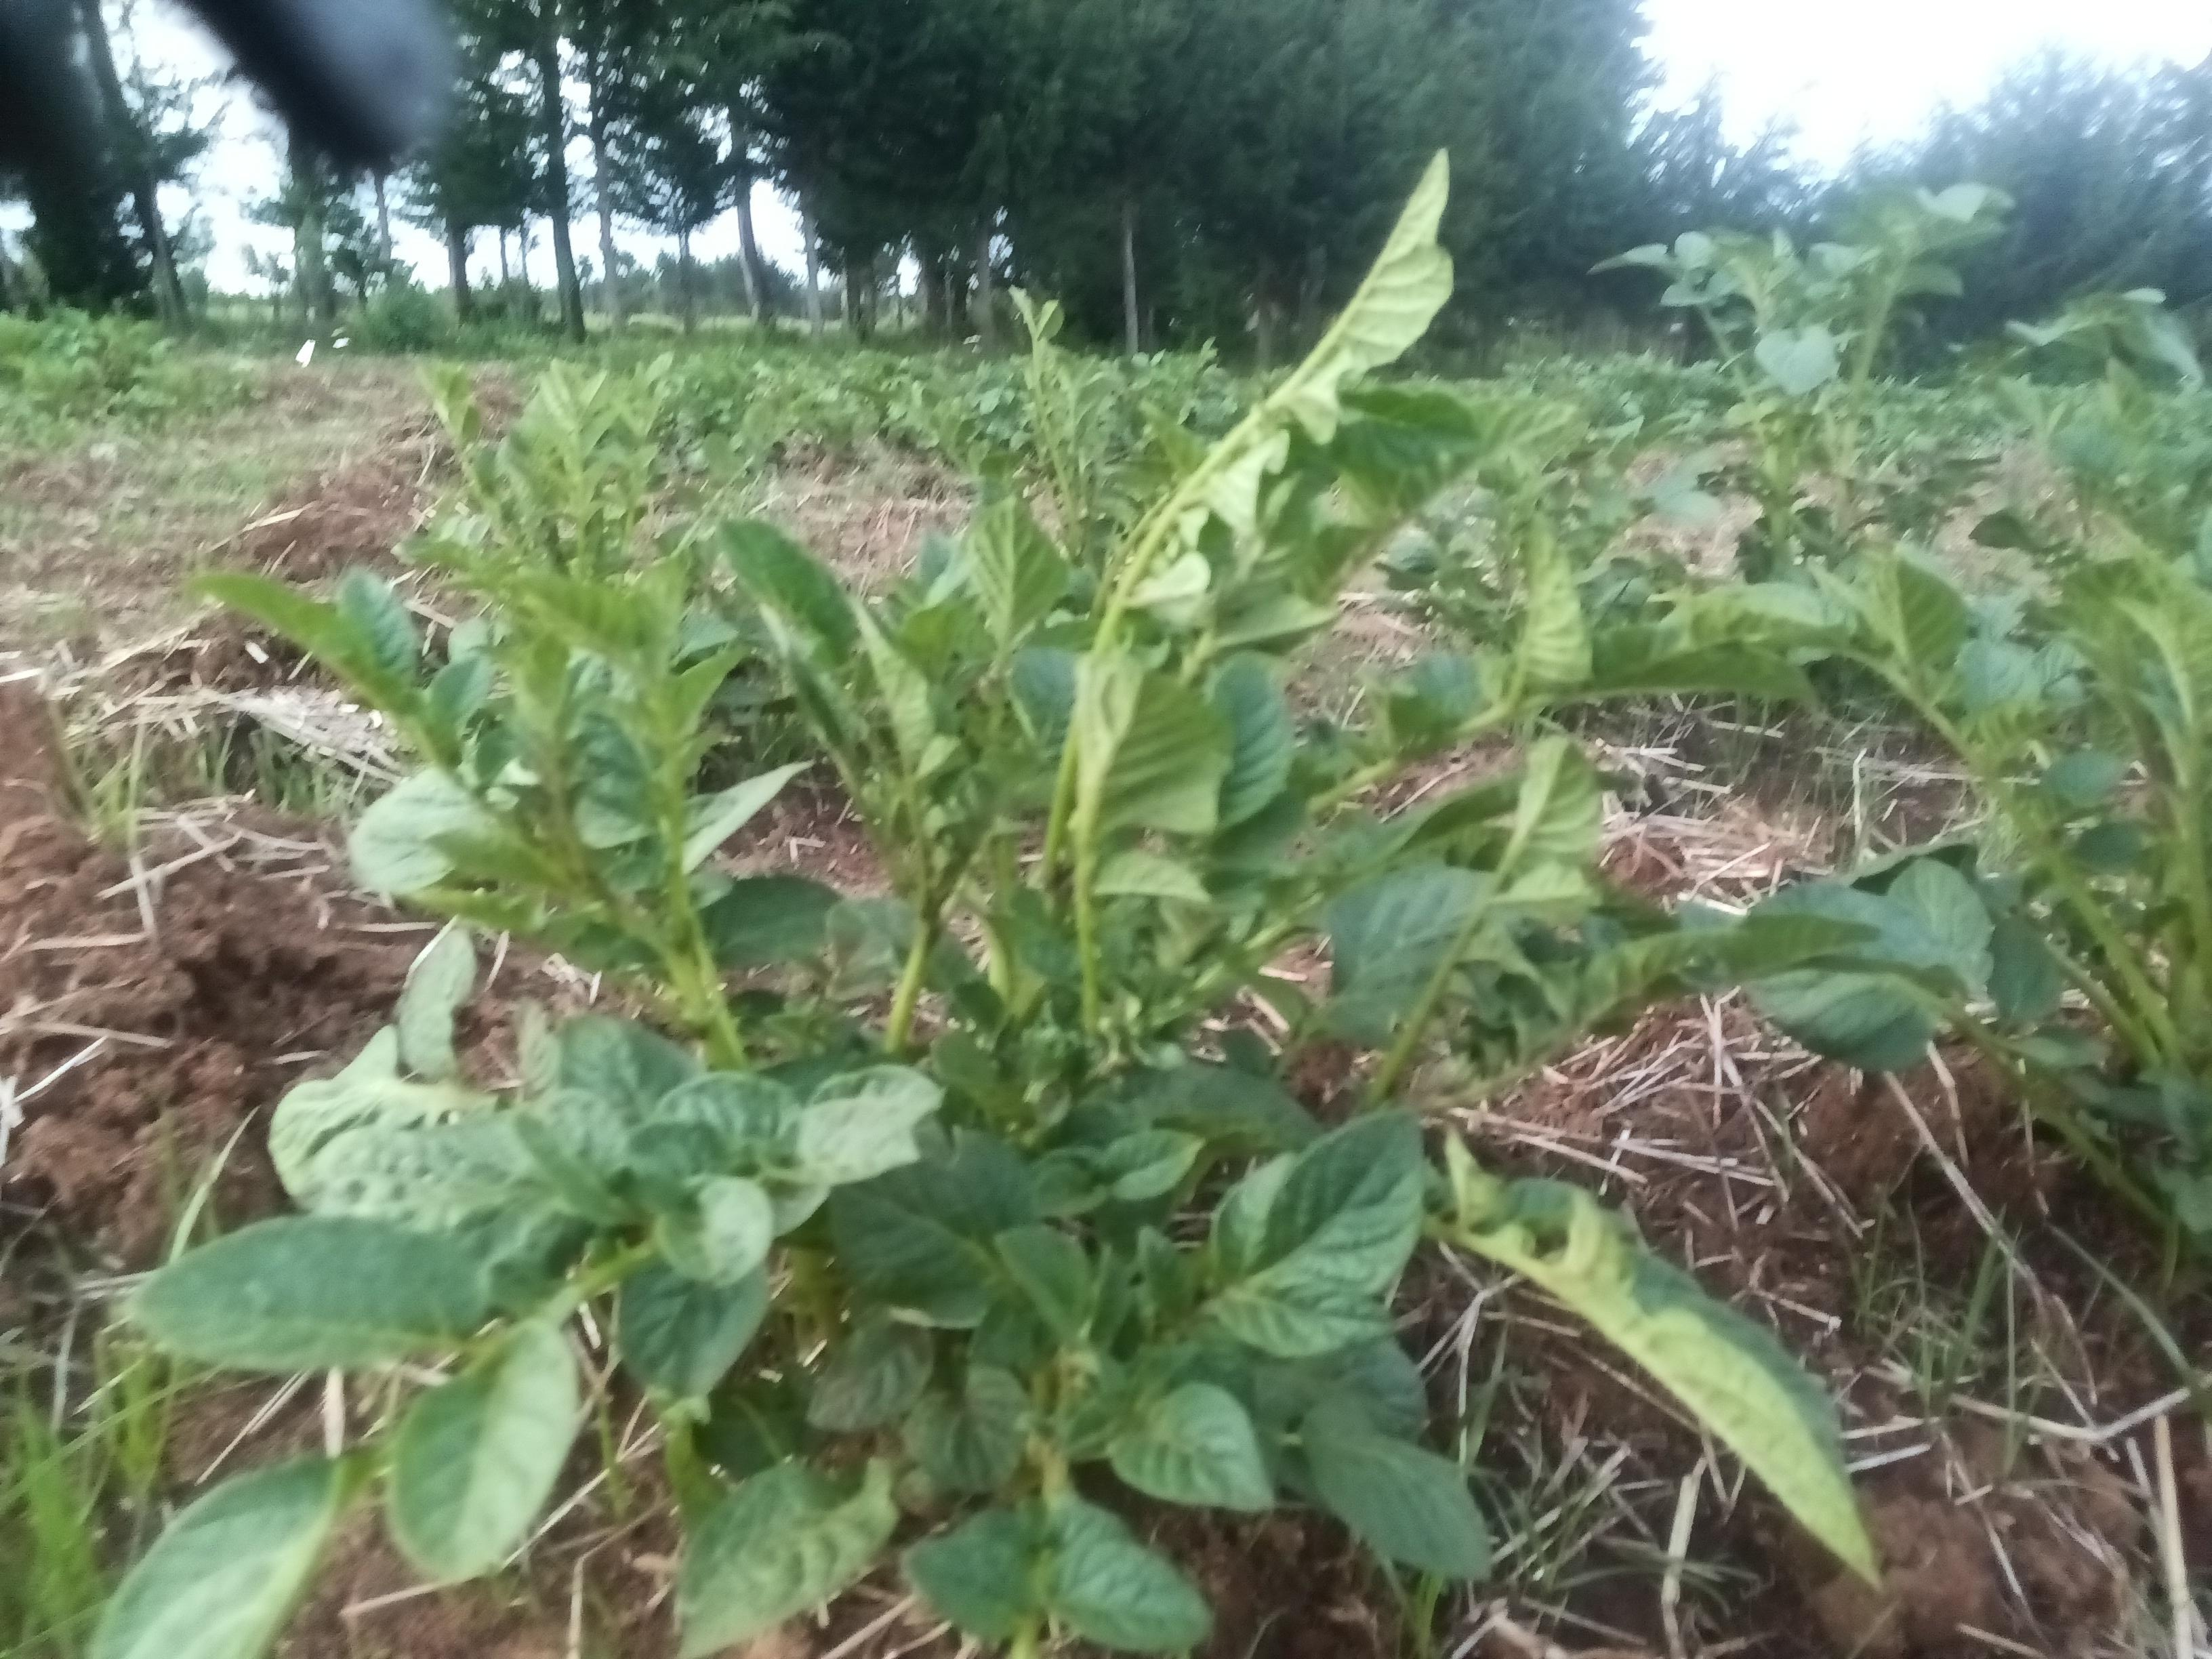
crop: potato
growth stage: vegetative
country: Kenya
